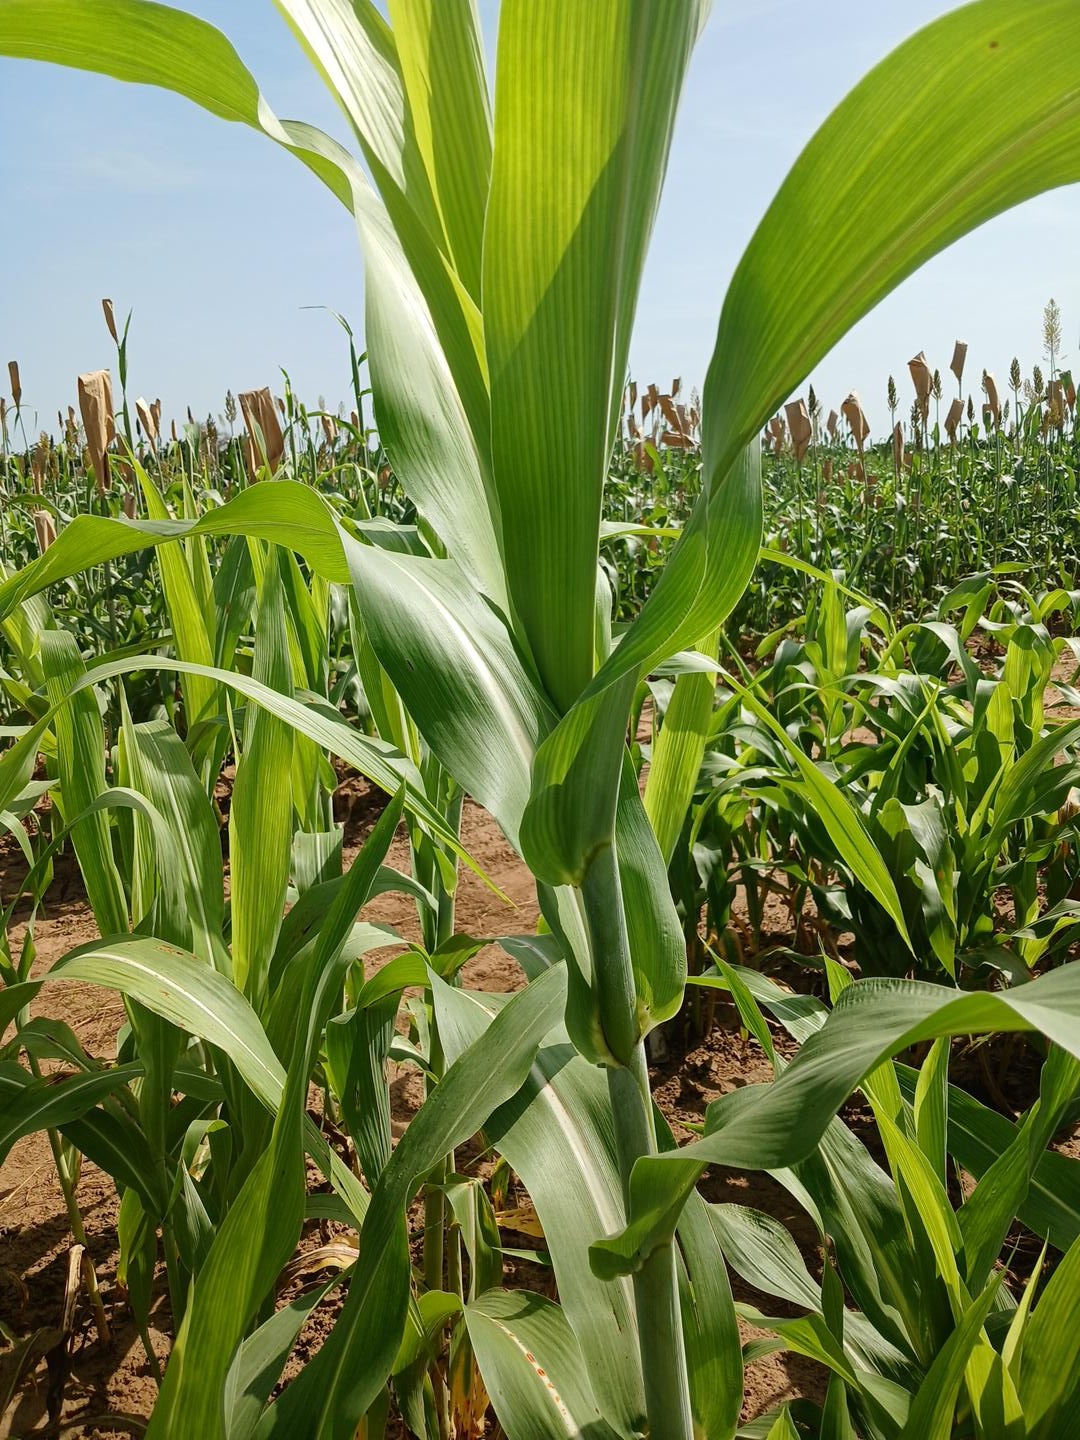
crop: sorghum
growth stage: vegetative
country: Senegal
